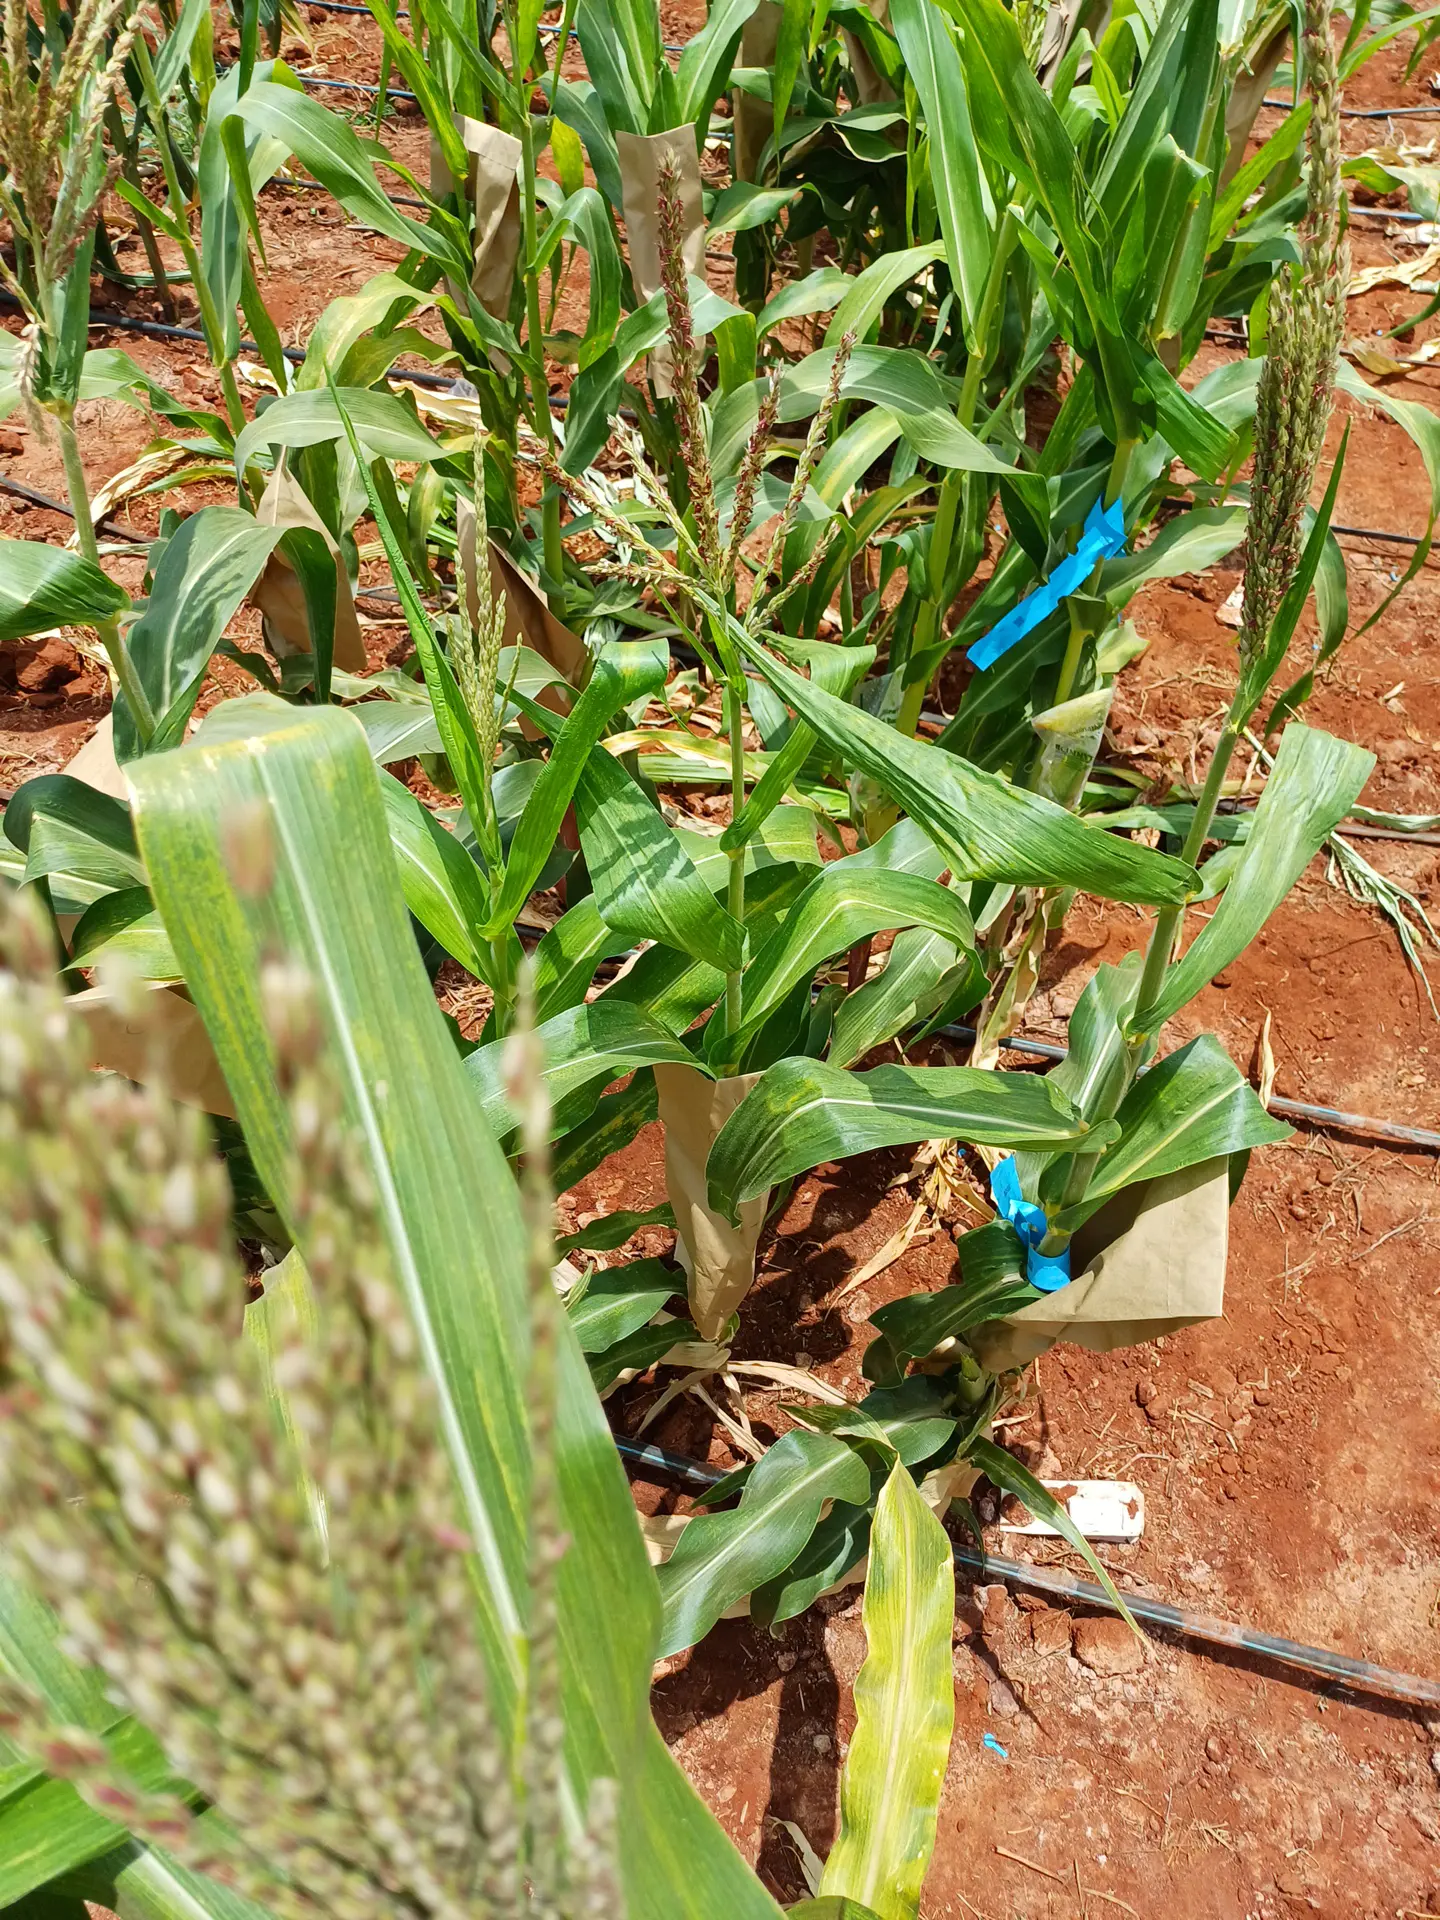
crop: maize
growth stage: flowering
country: Kenya
